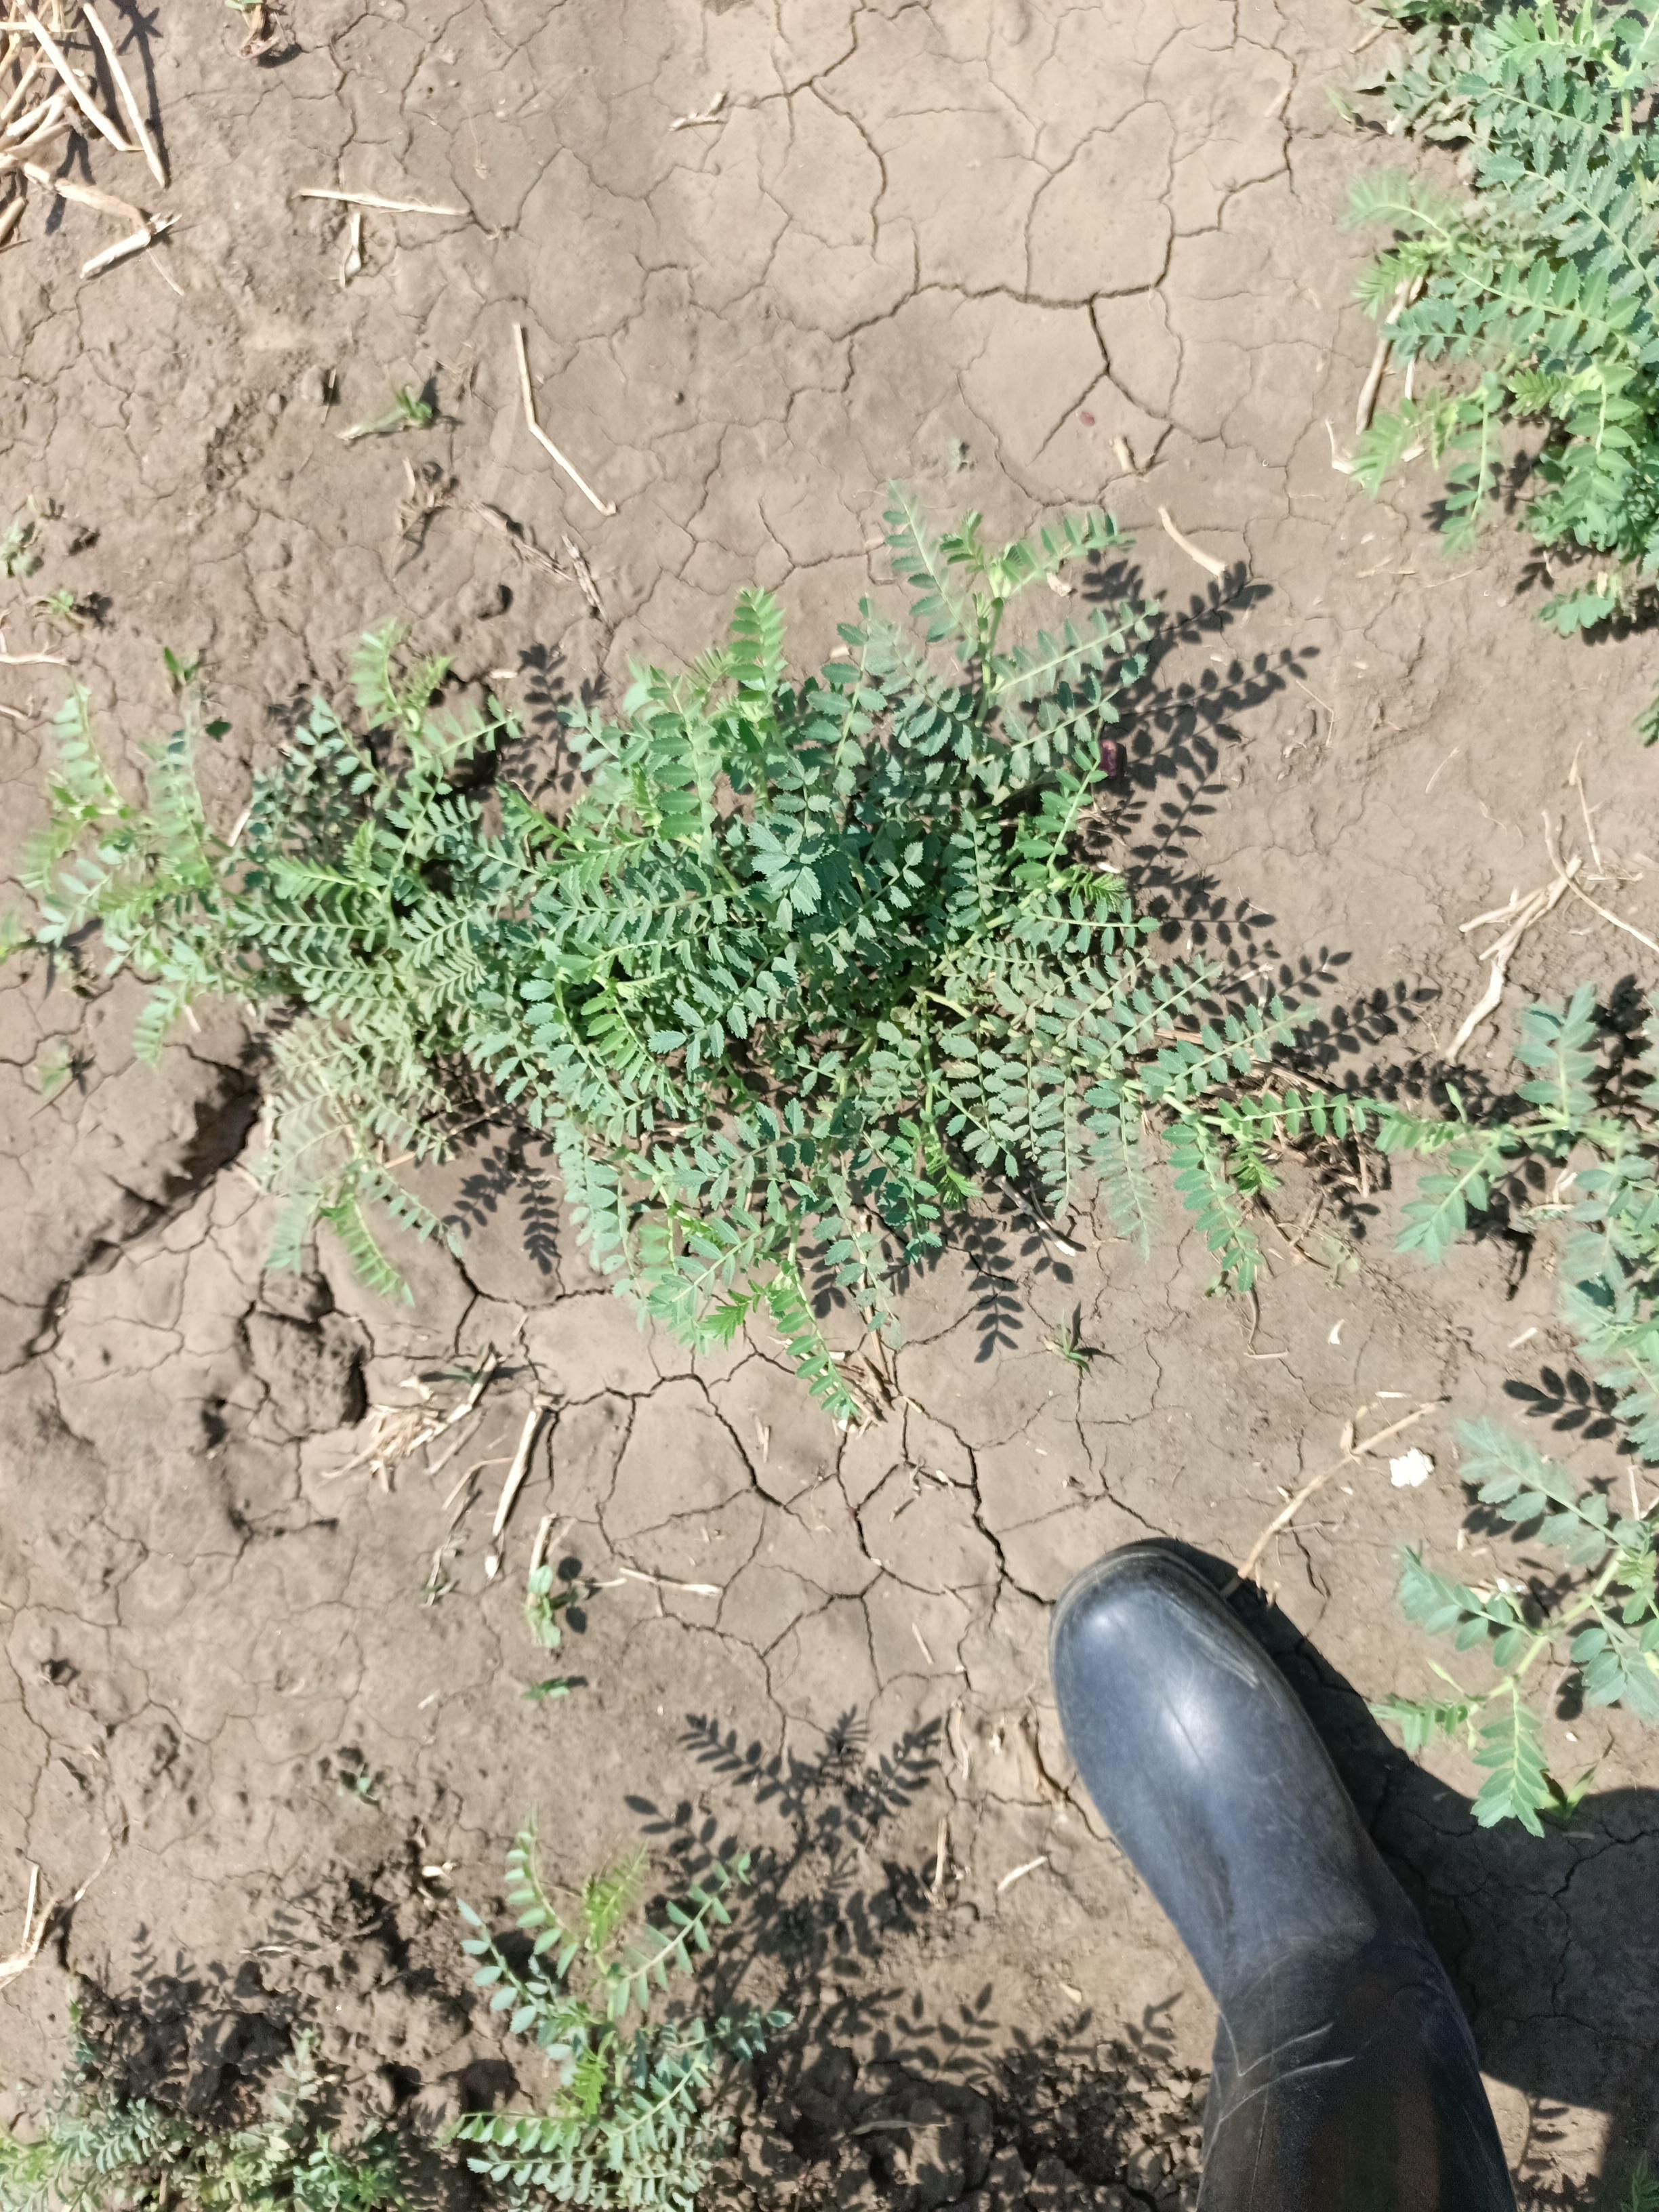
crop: chickpea
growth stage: vegetative
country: Tanzania
